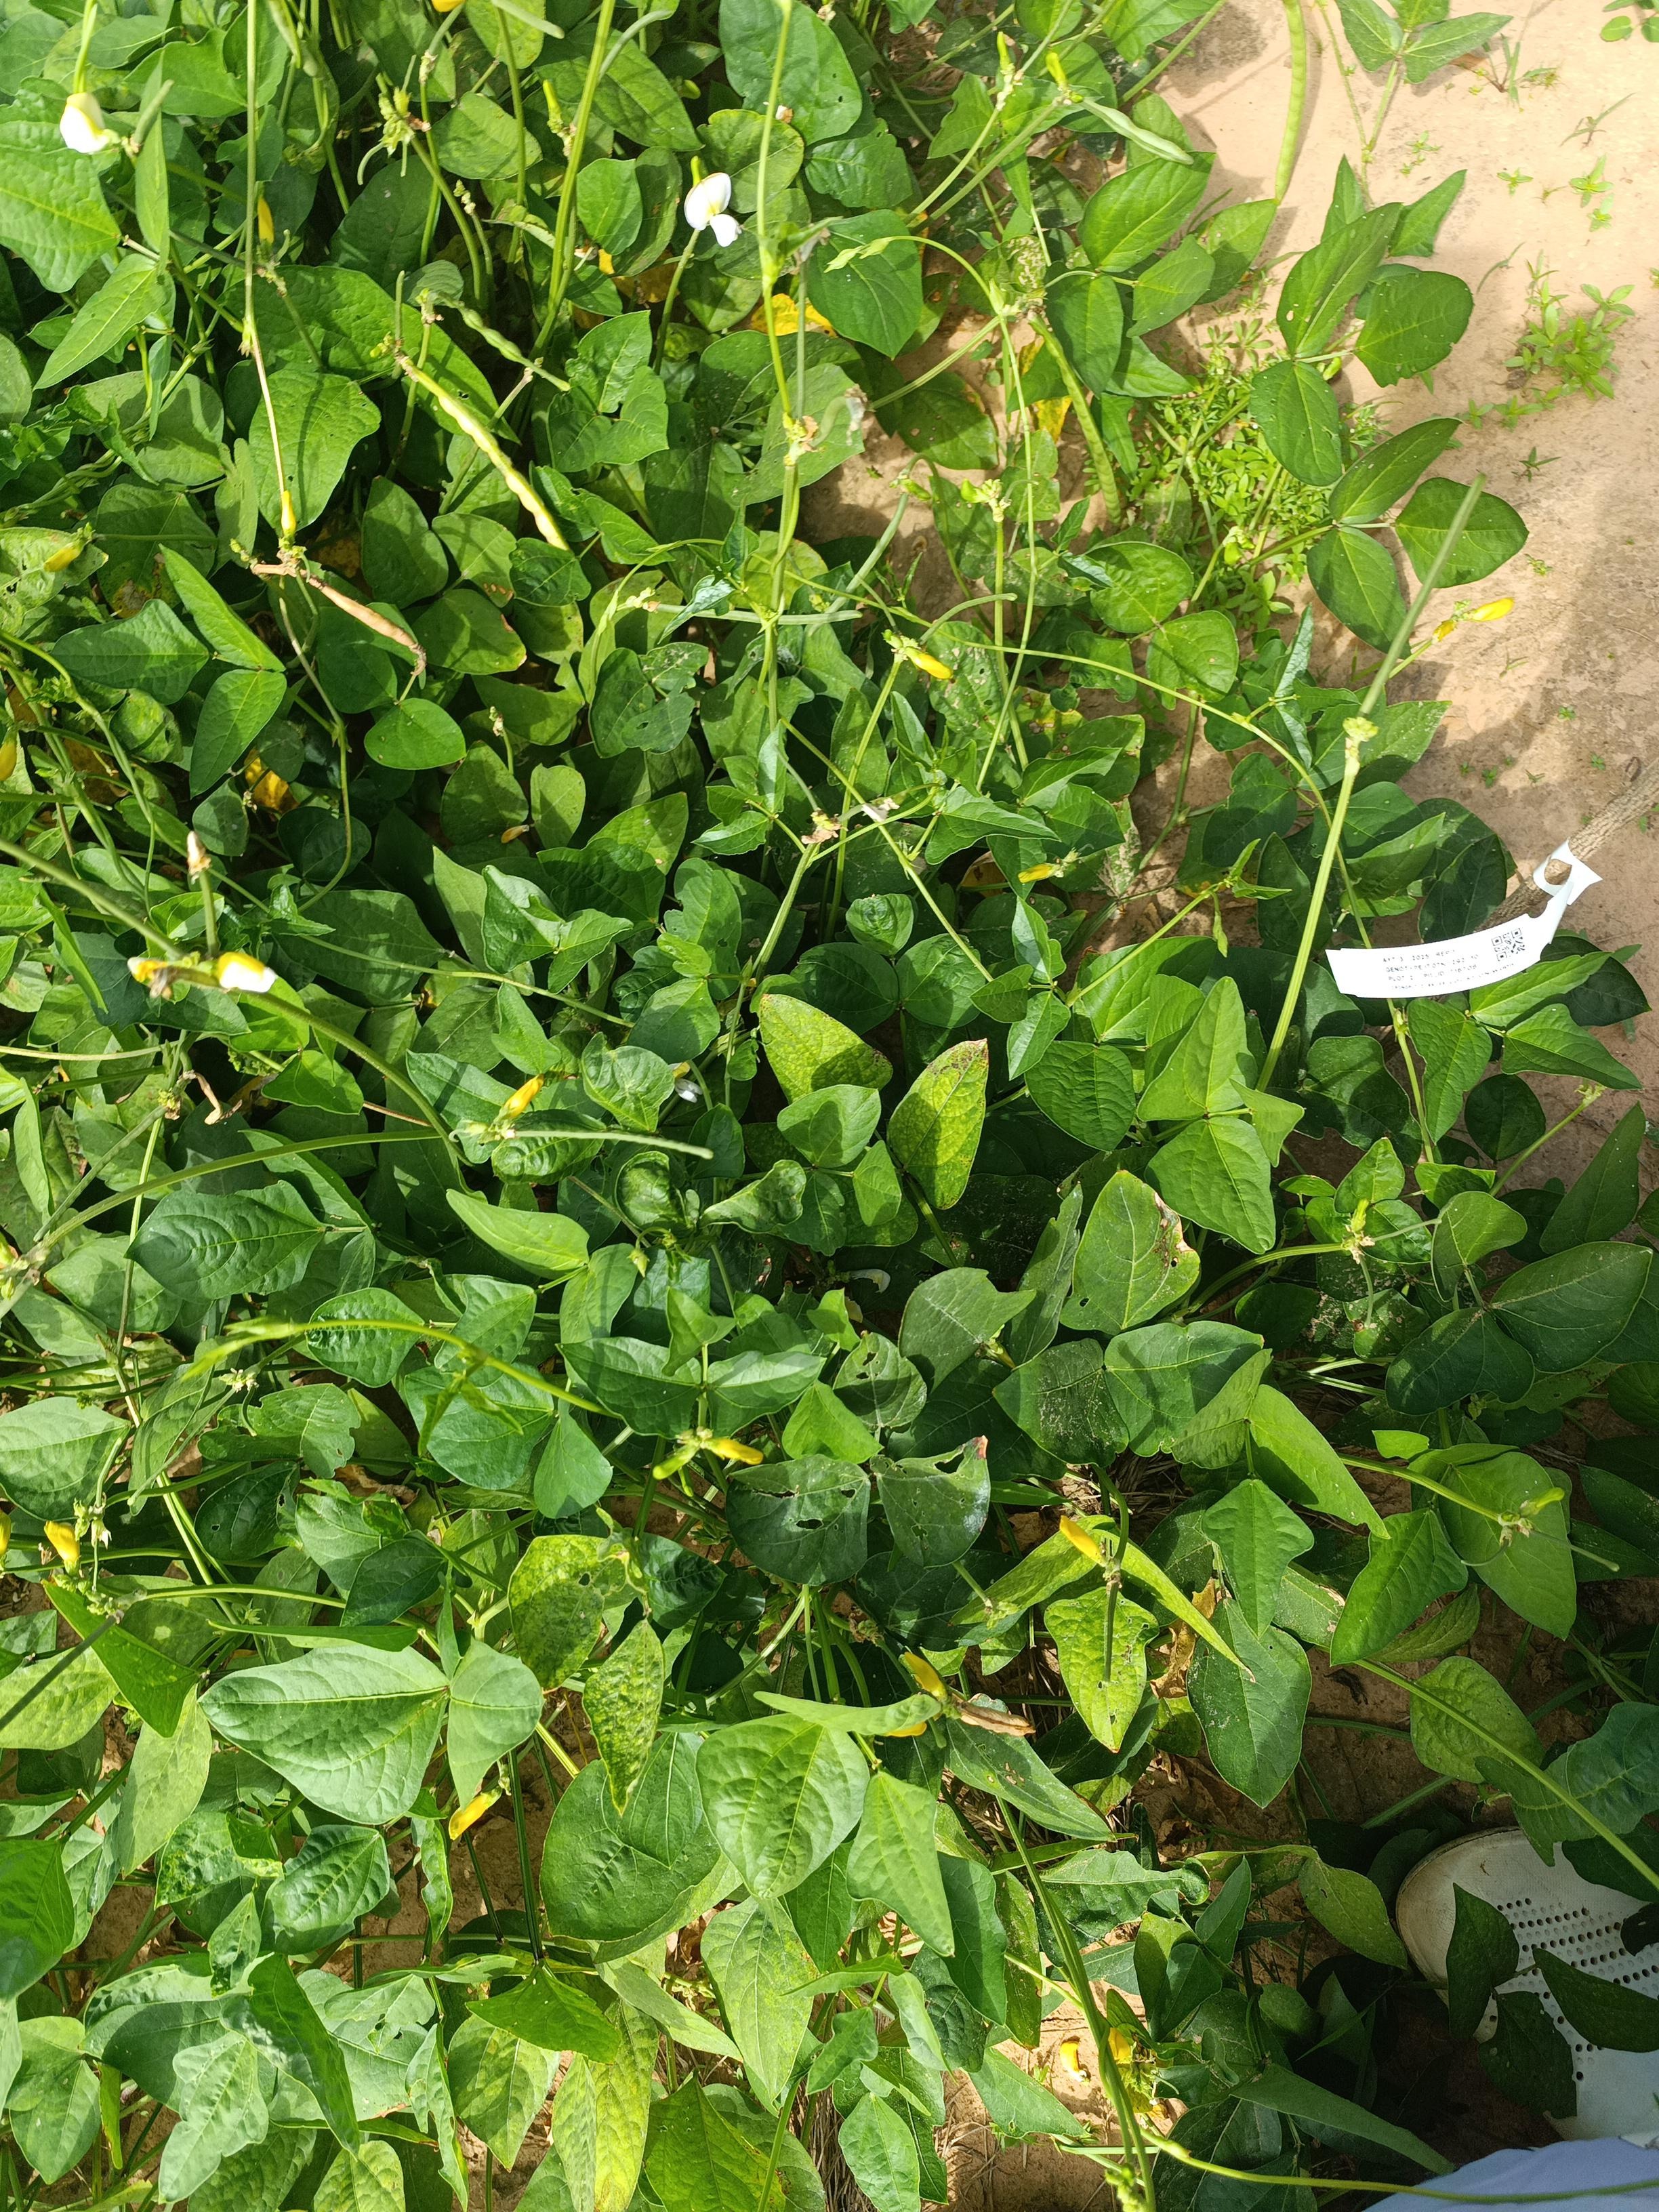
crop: cowpea
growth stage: development pod
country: Nigeria
